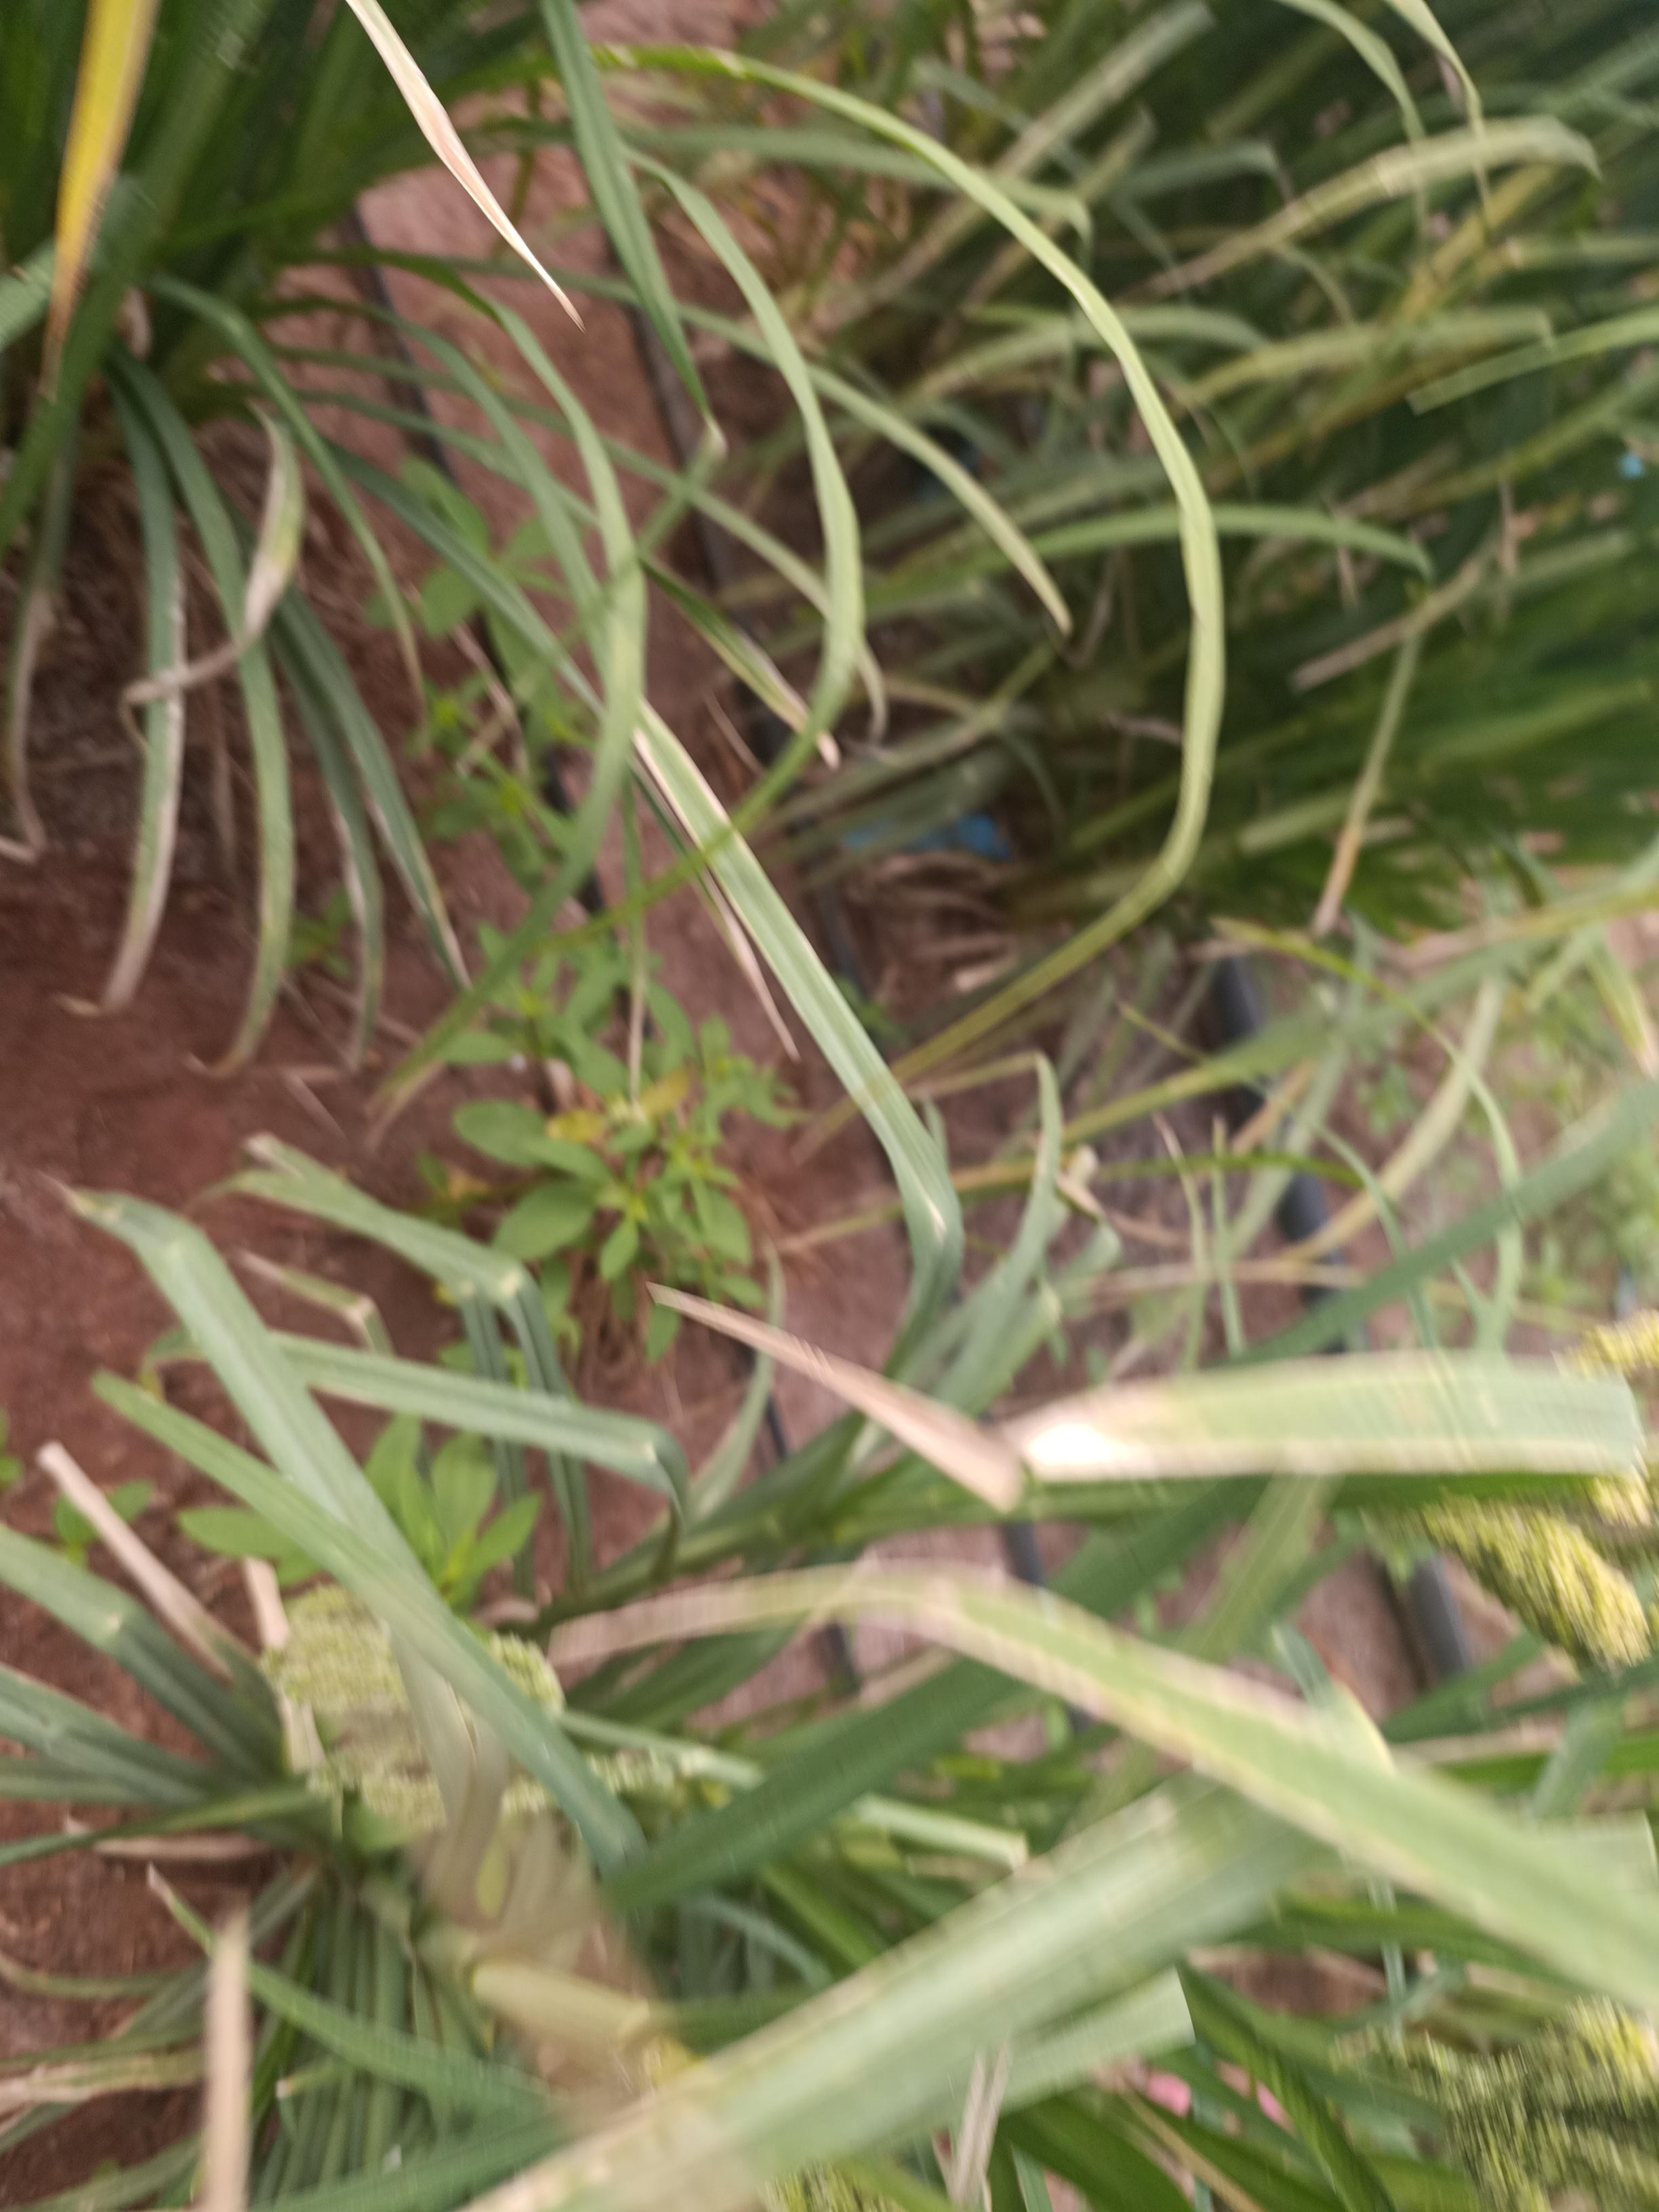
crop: finger millet
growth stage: filling grain
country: Kenya
